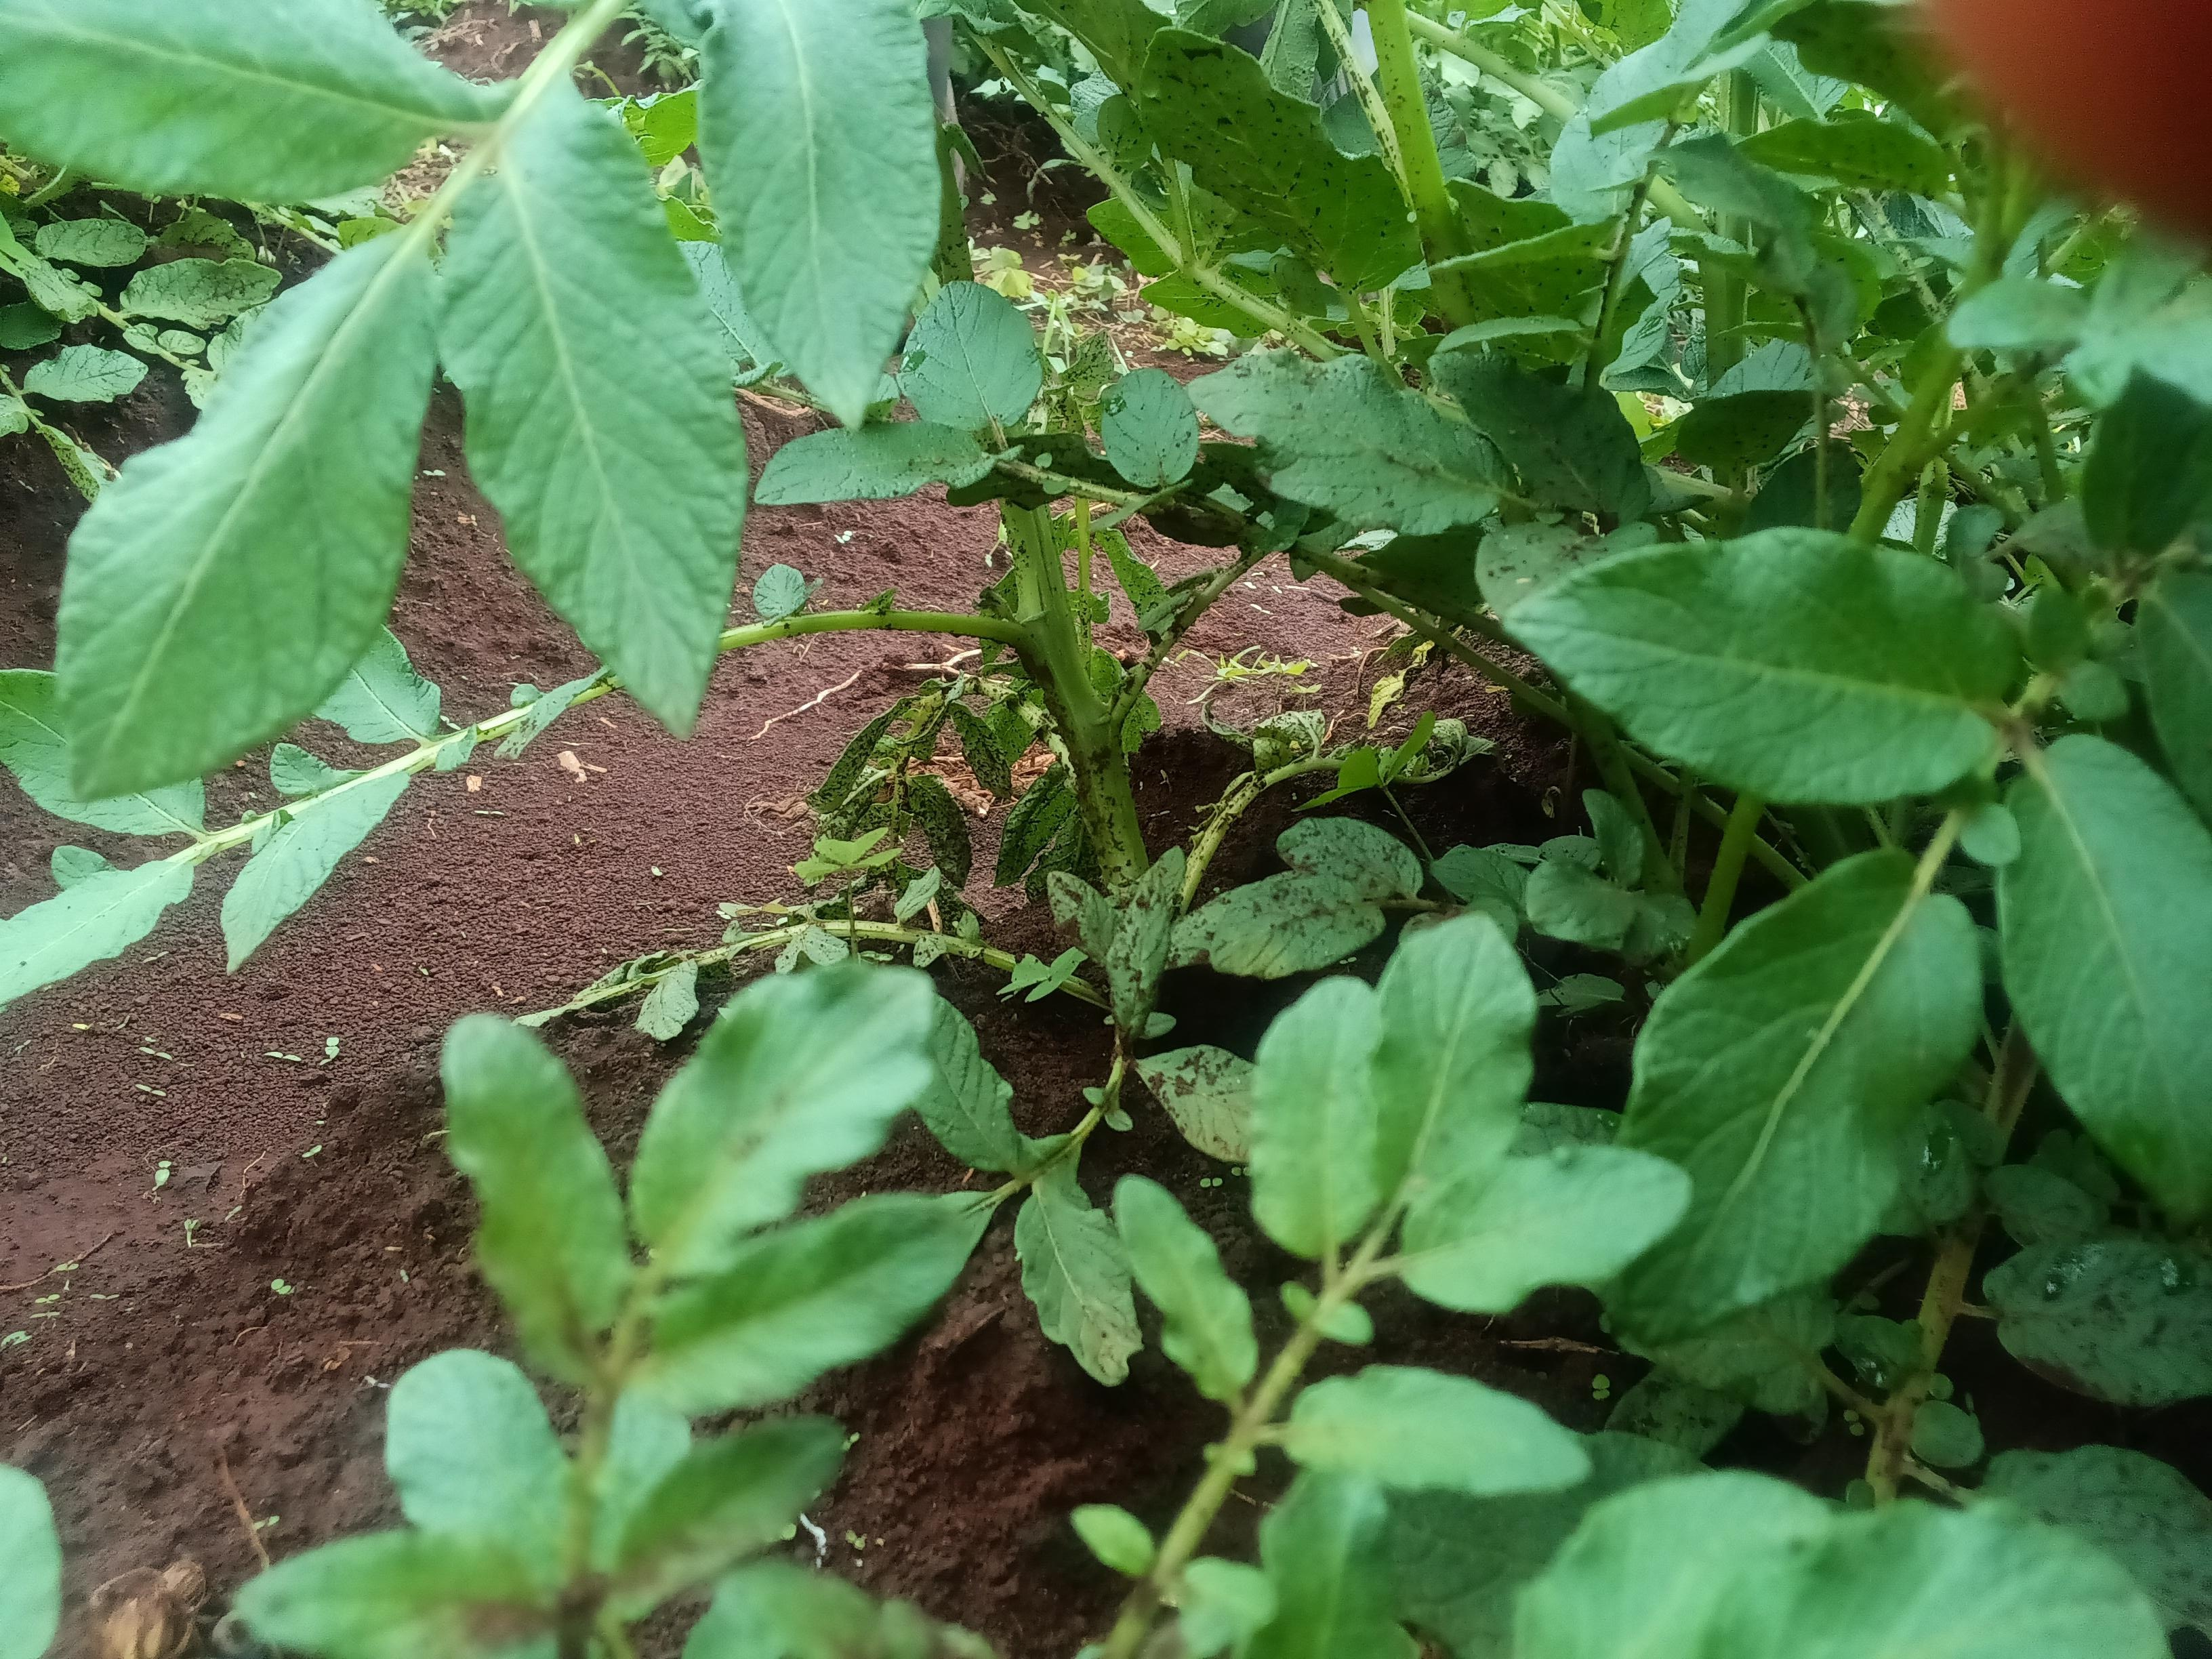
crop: potato
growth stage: flowering
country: Kenya
